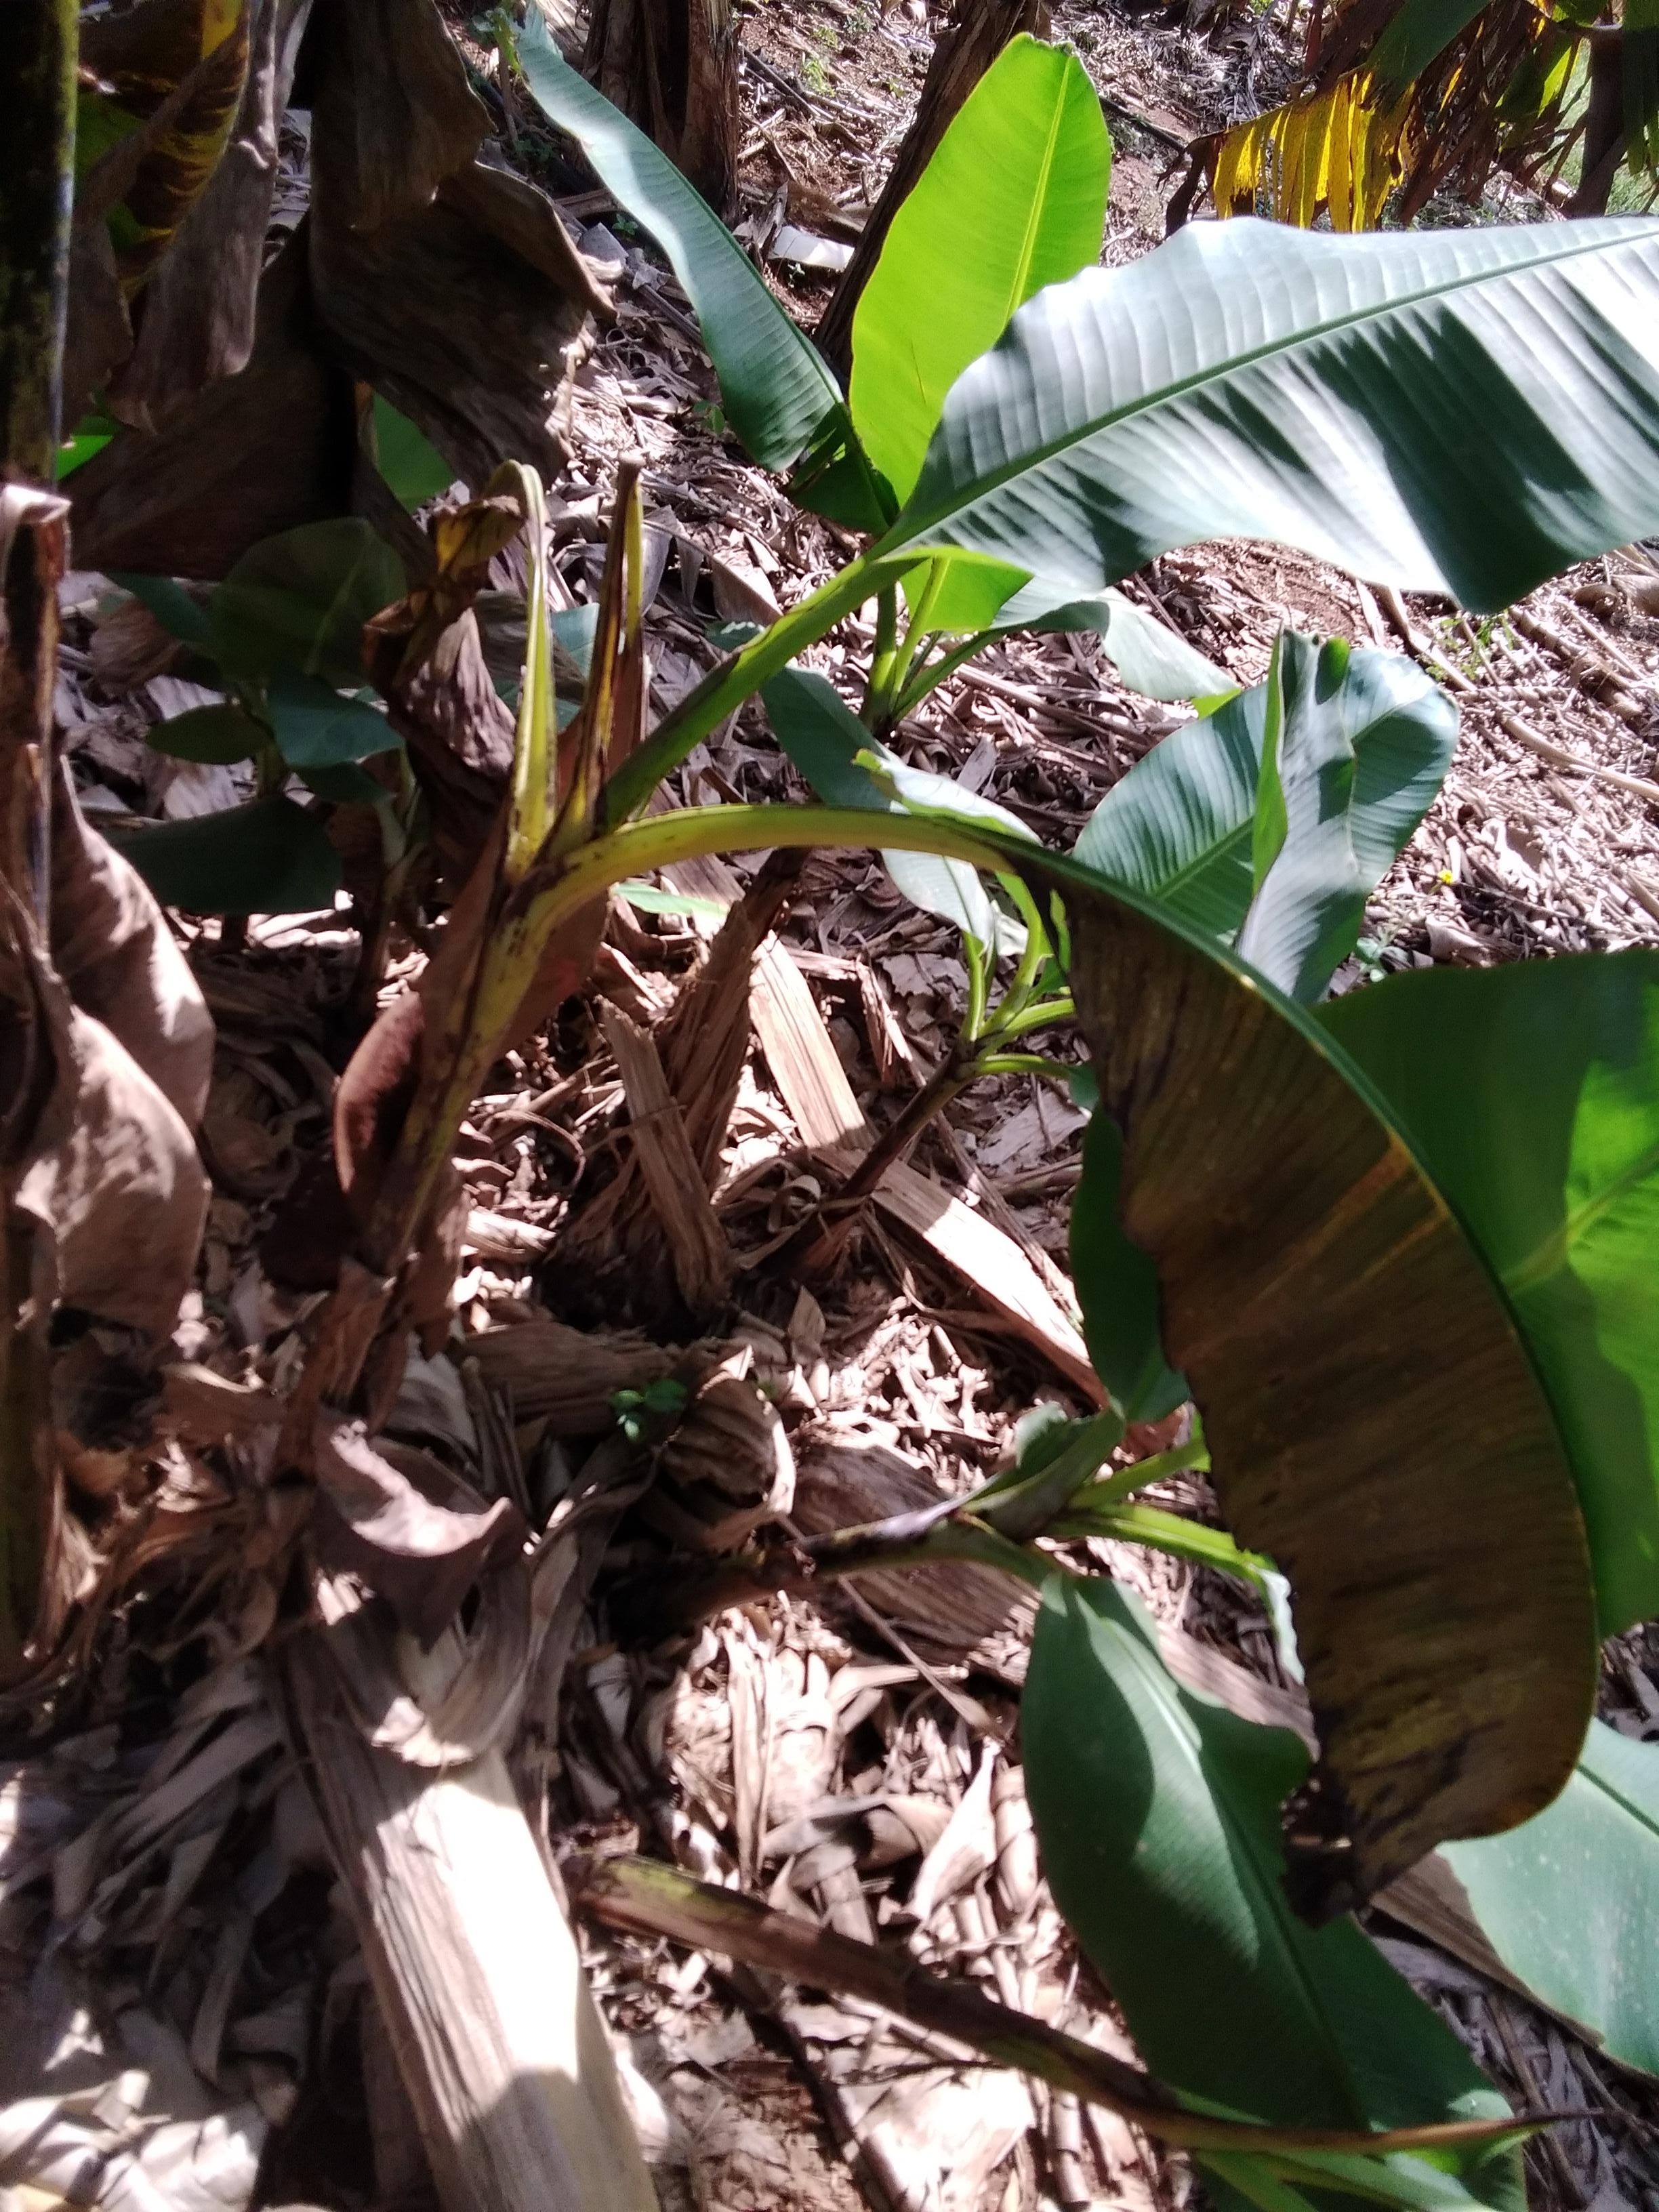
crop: banana
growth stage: vegetative
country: Uganda
